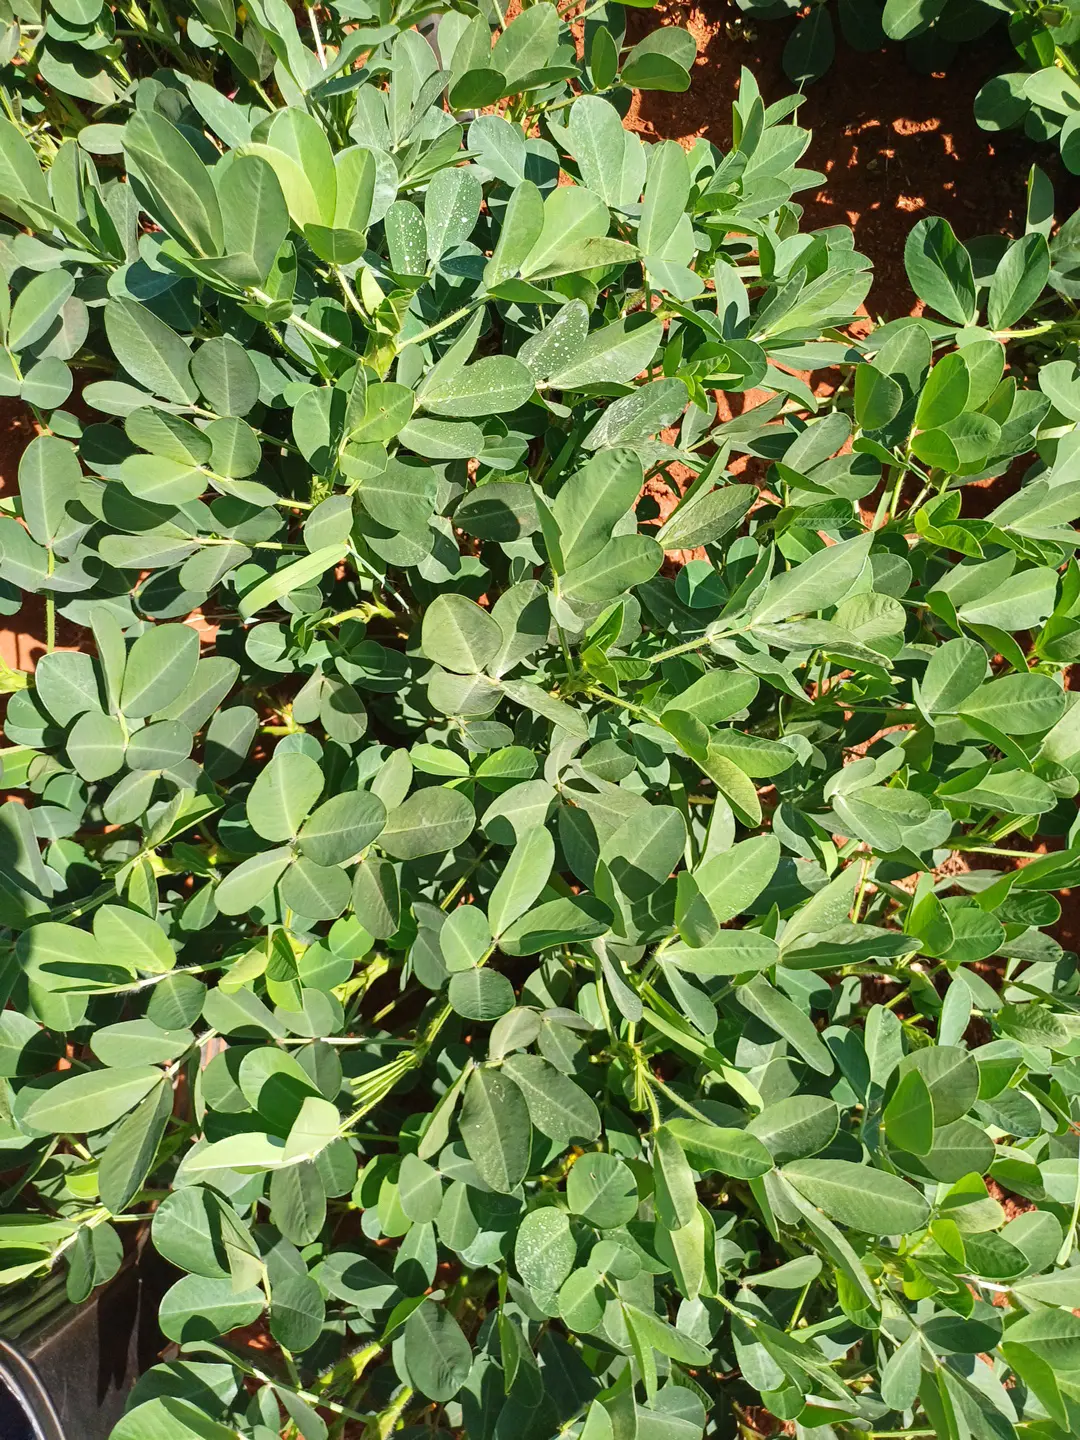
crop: groundnut
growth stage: flowering
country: Kenya
